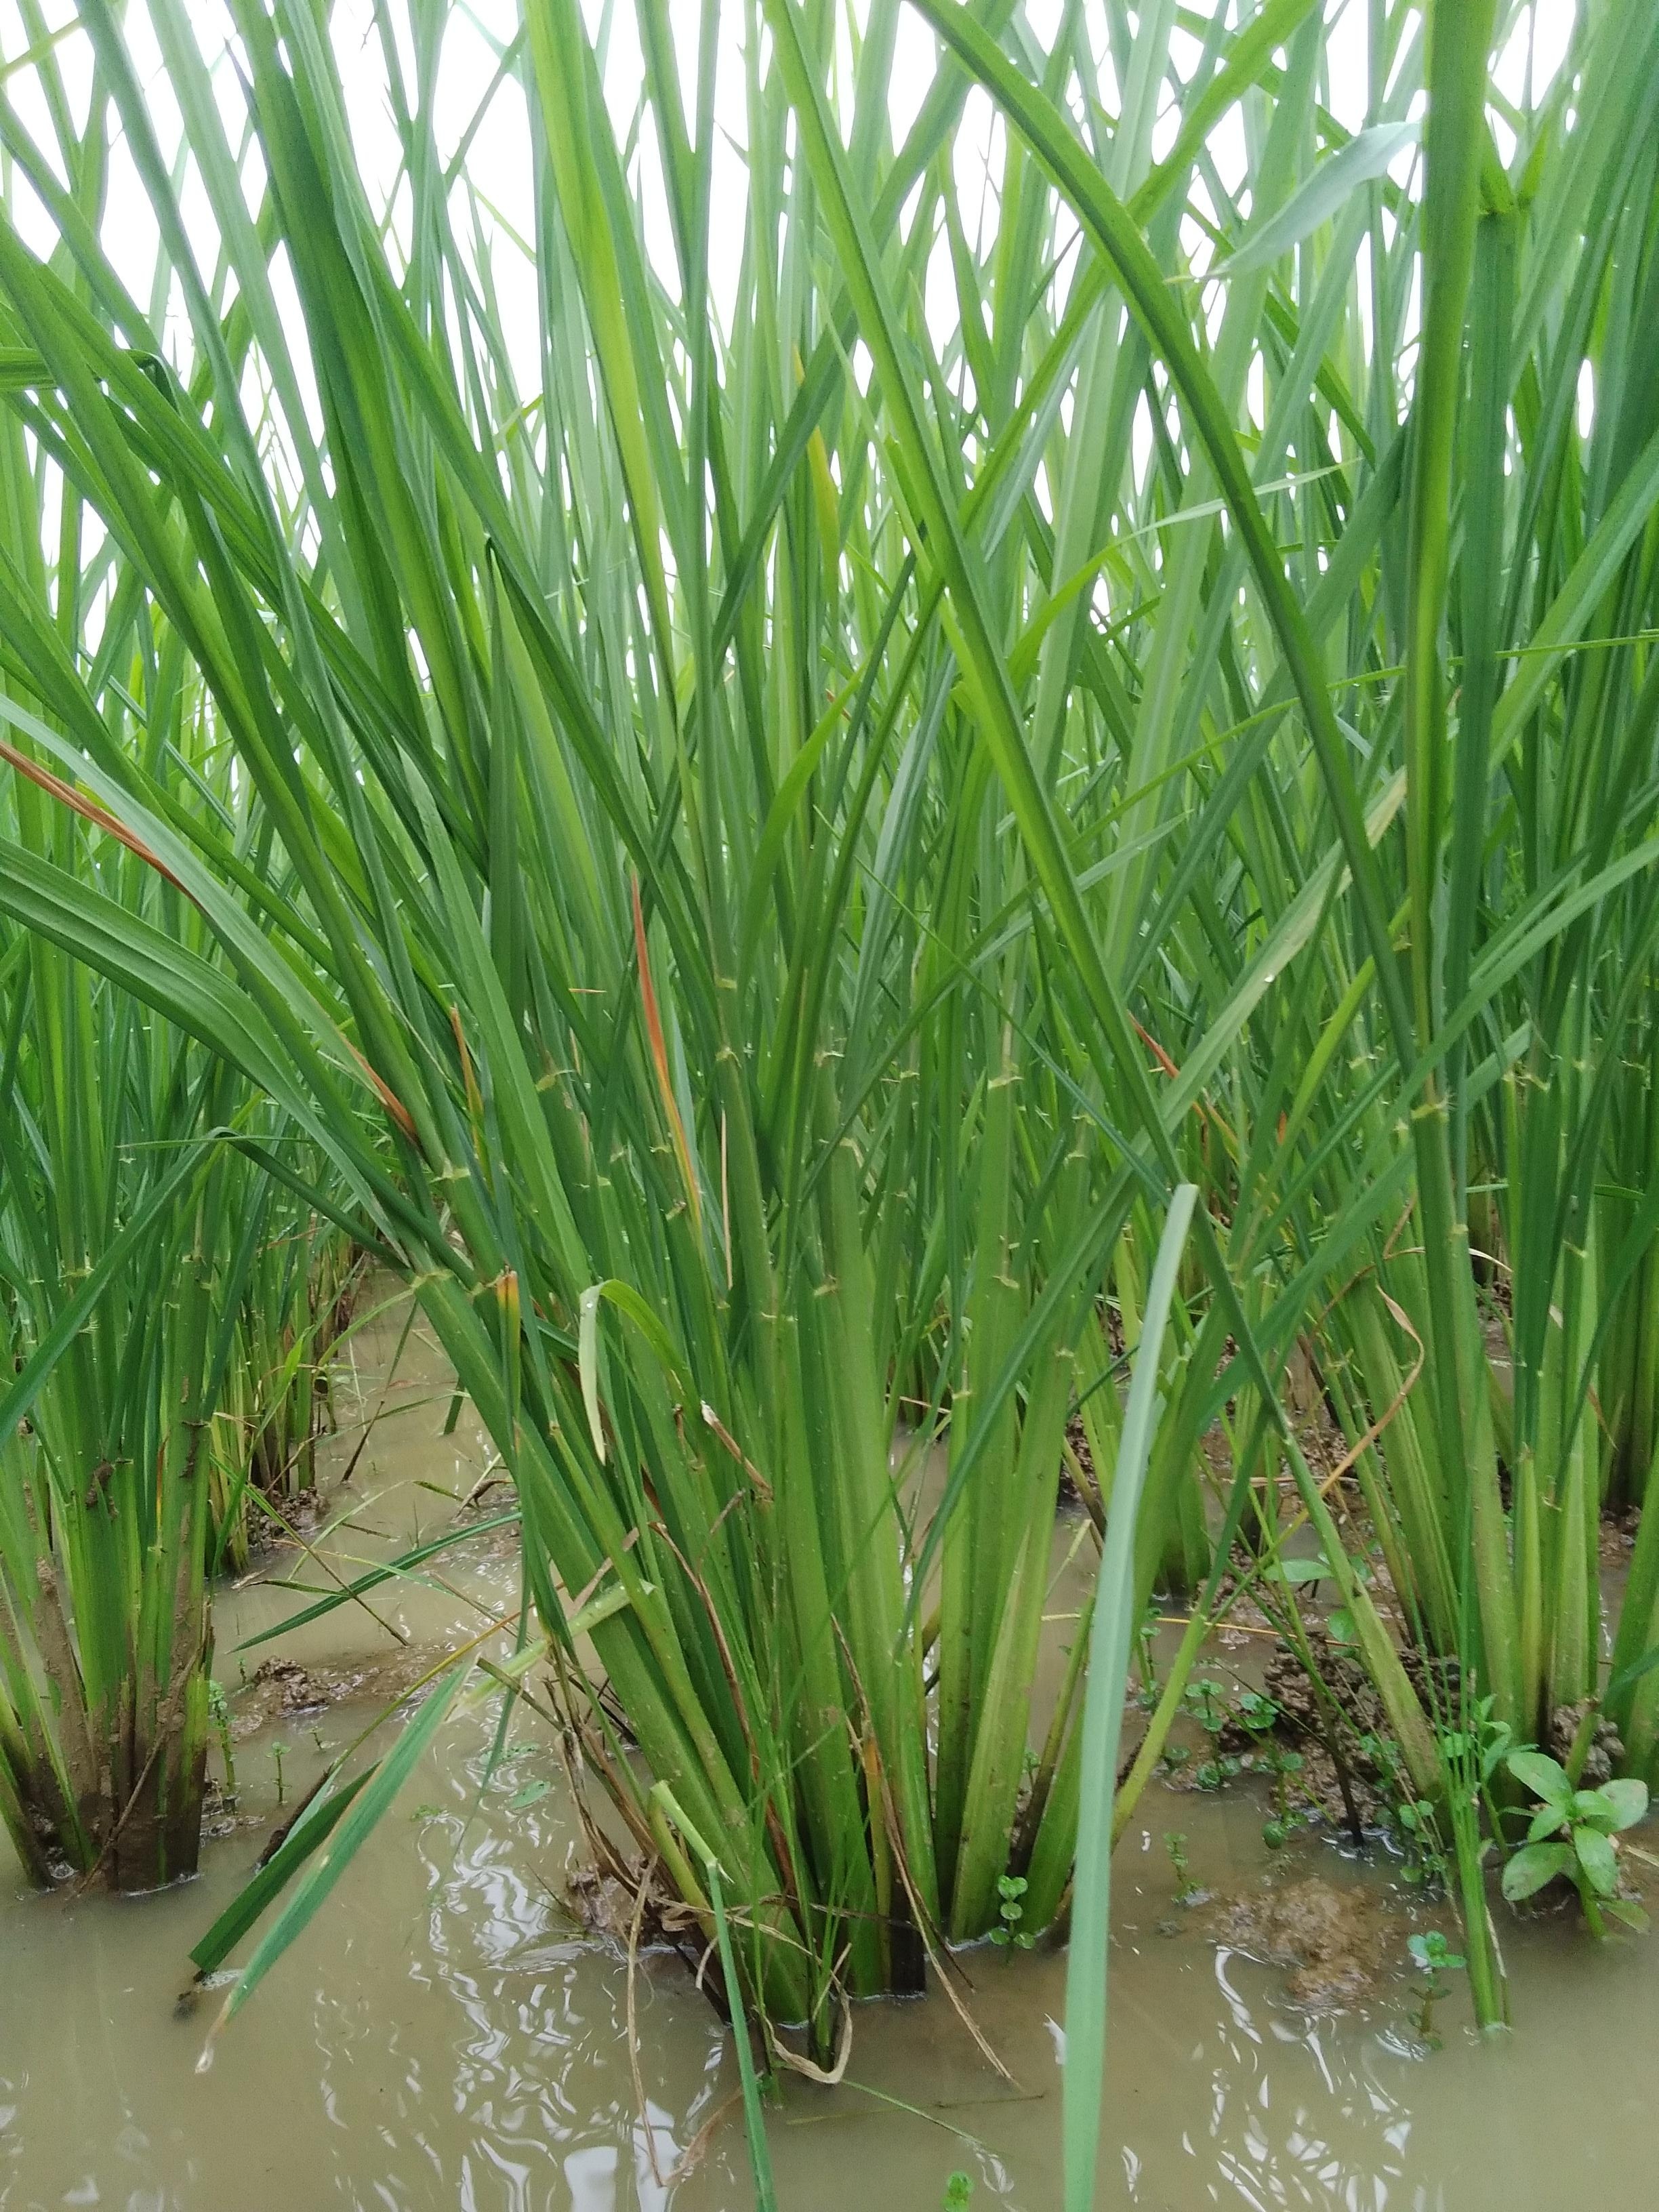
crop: rice
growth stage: vegetative
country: Nigeria
